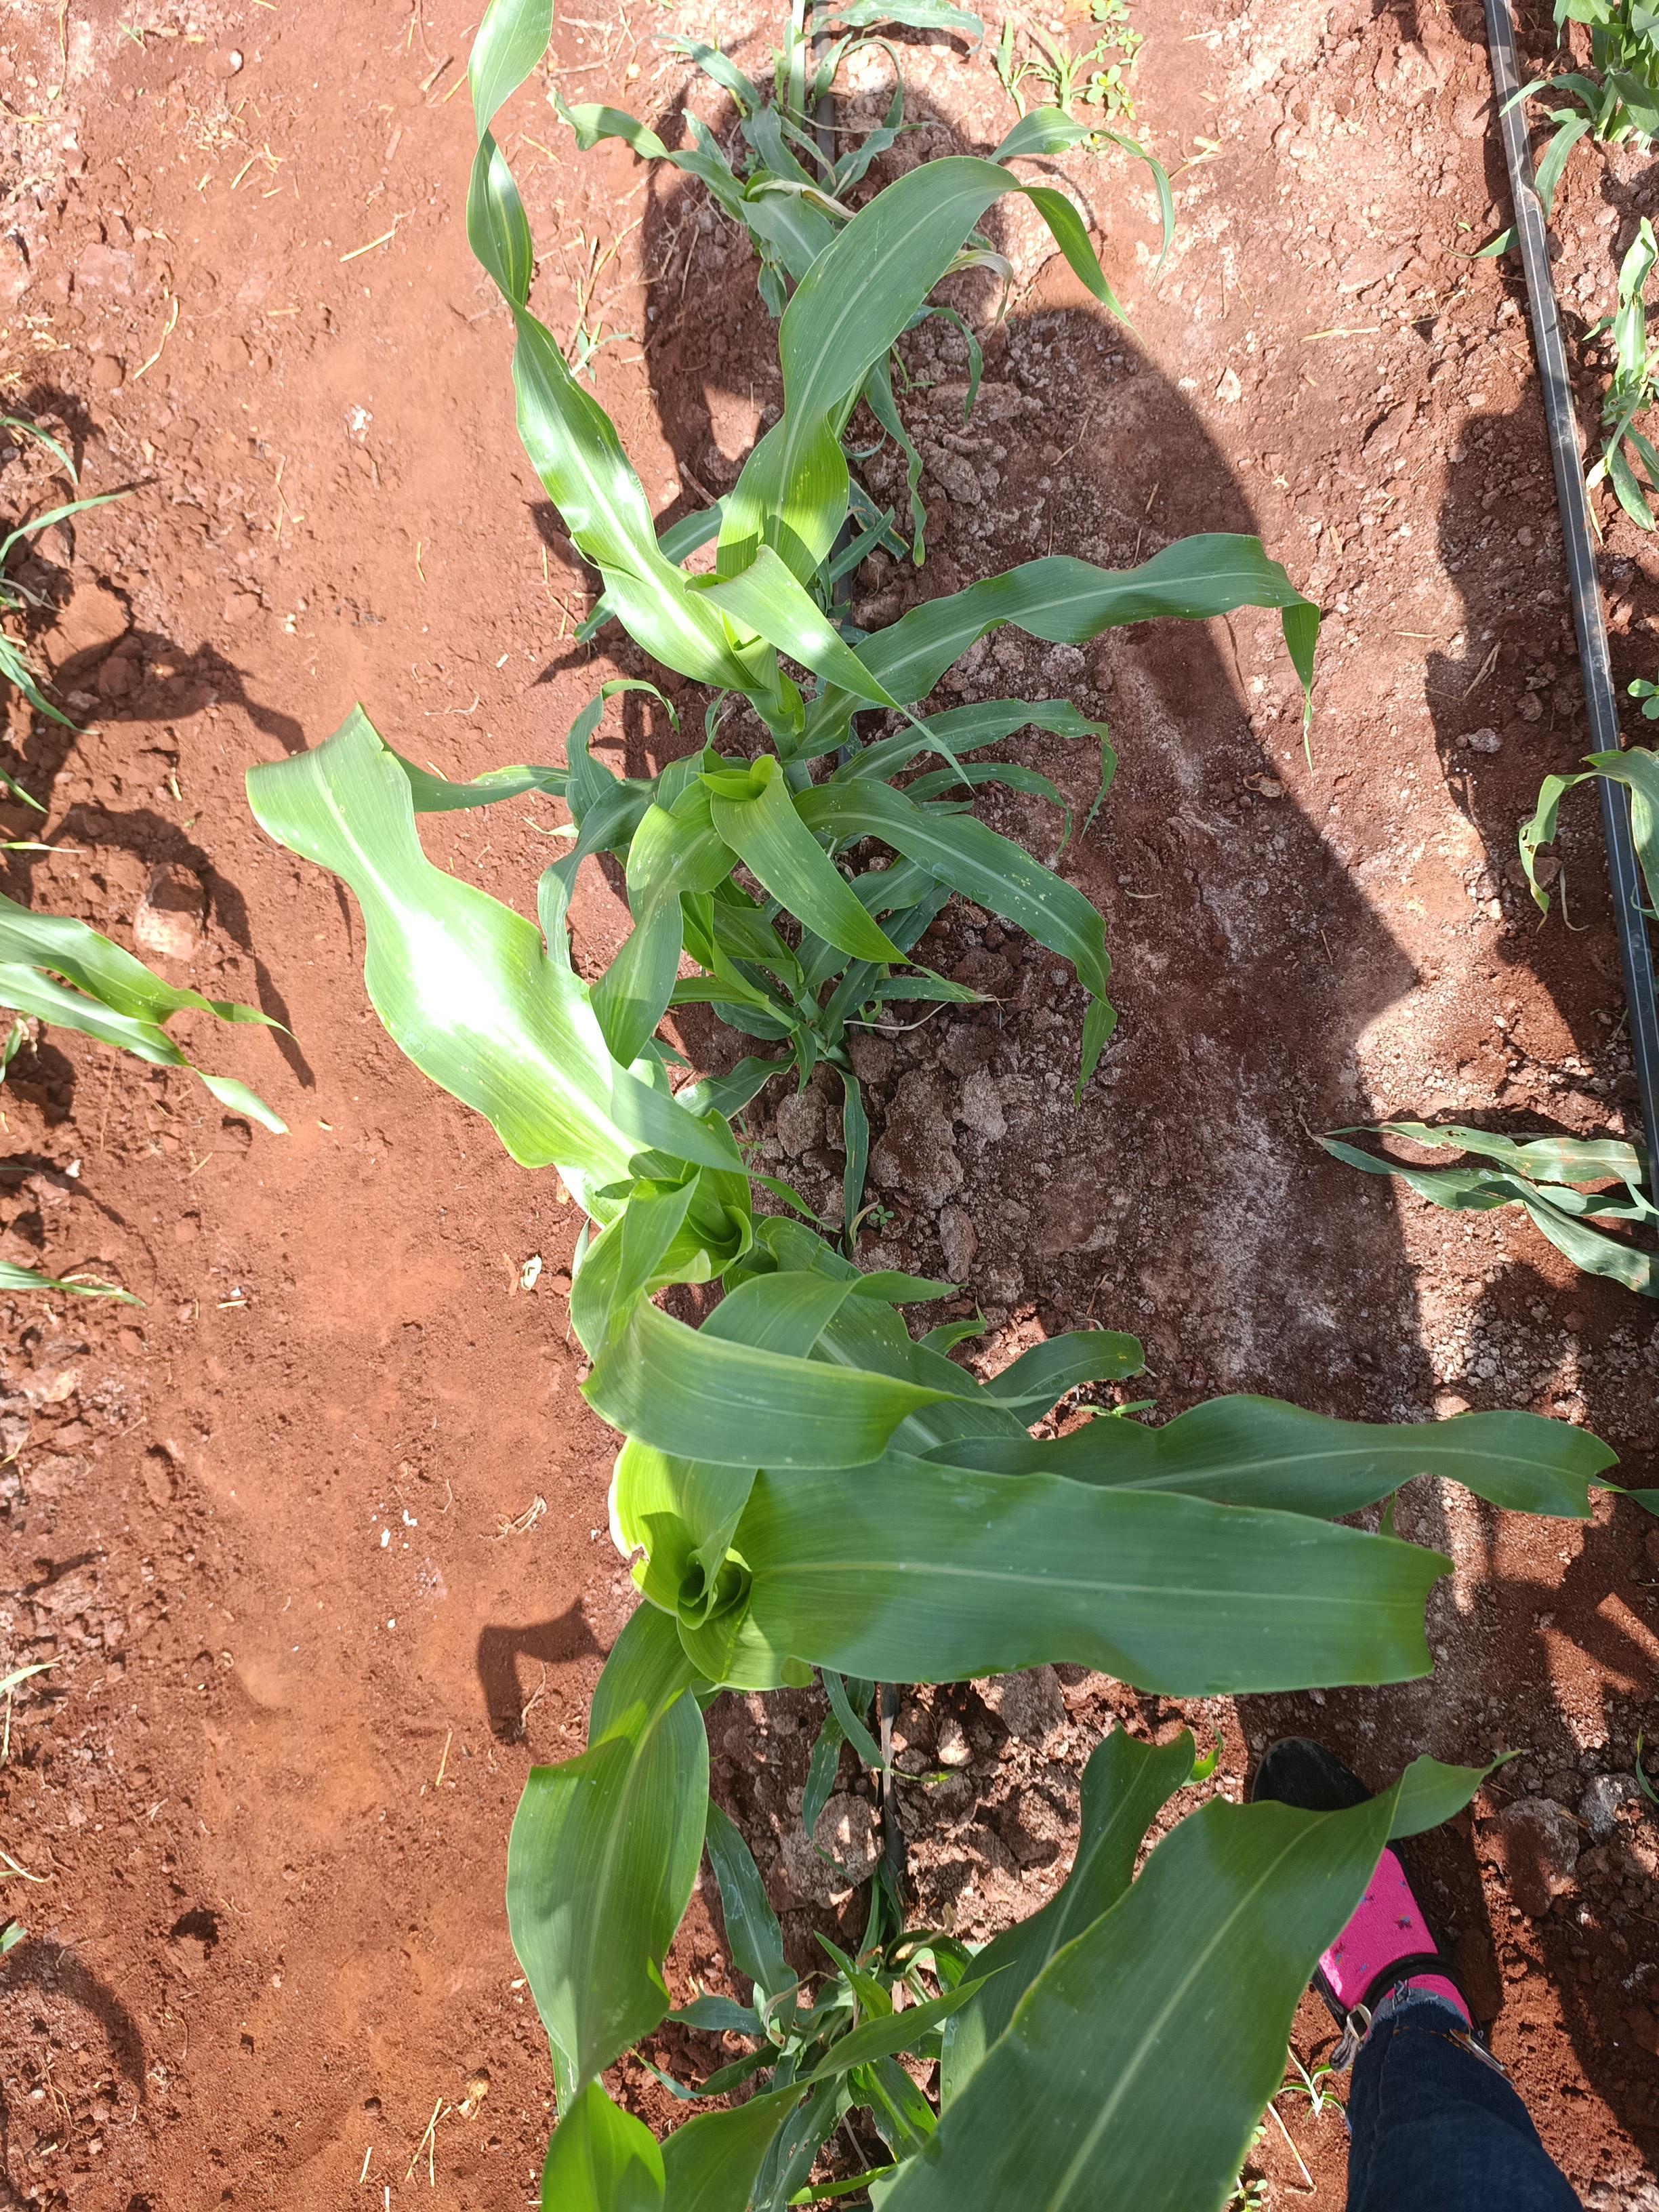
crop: sorghum
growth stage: elongation stem
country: Kenya
